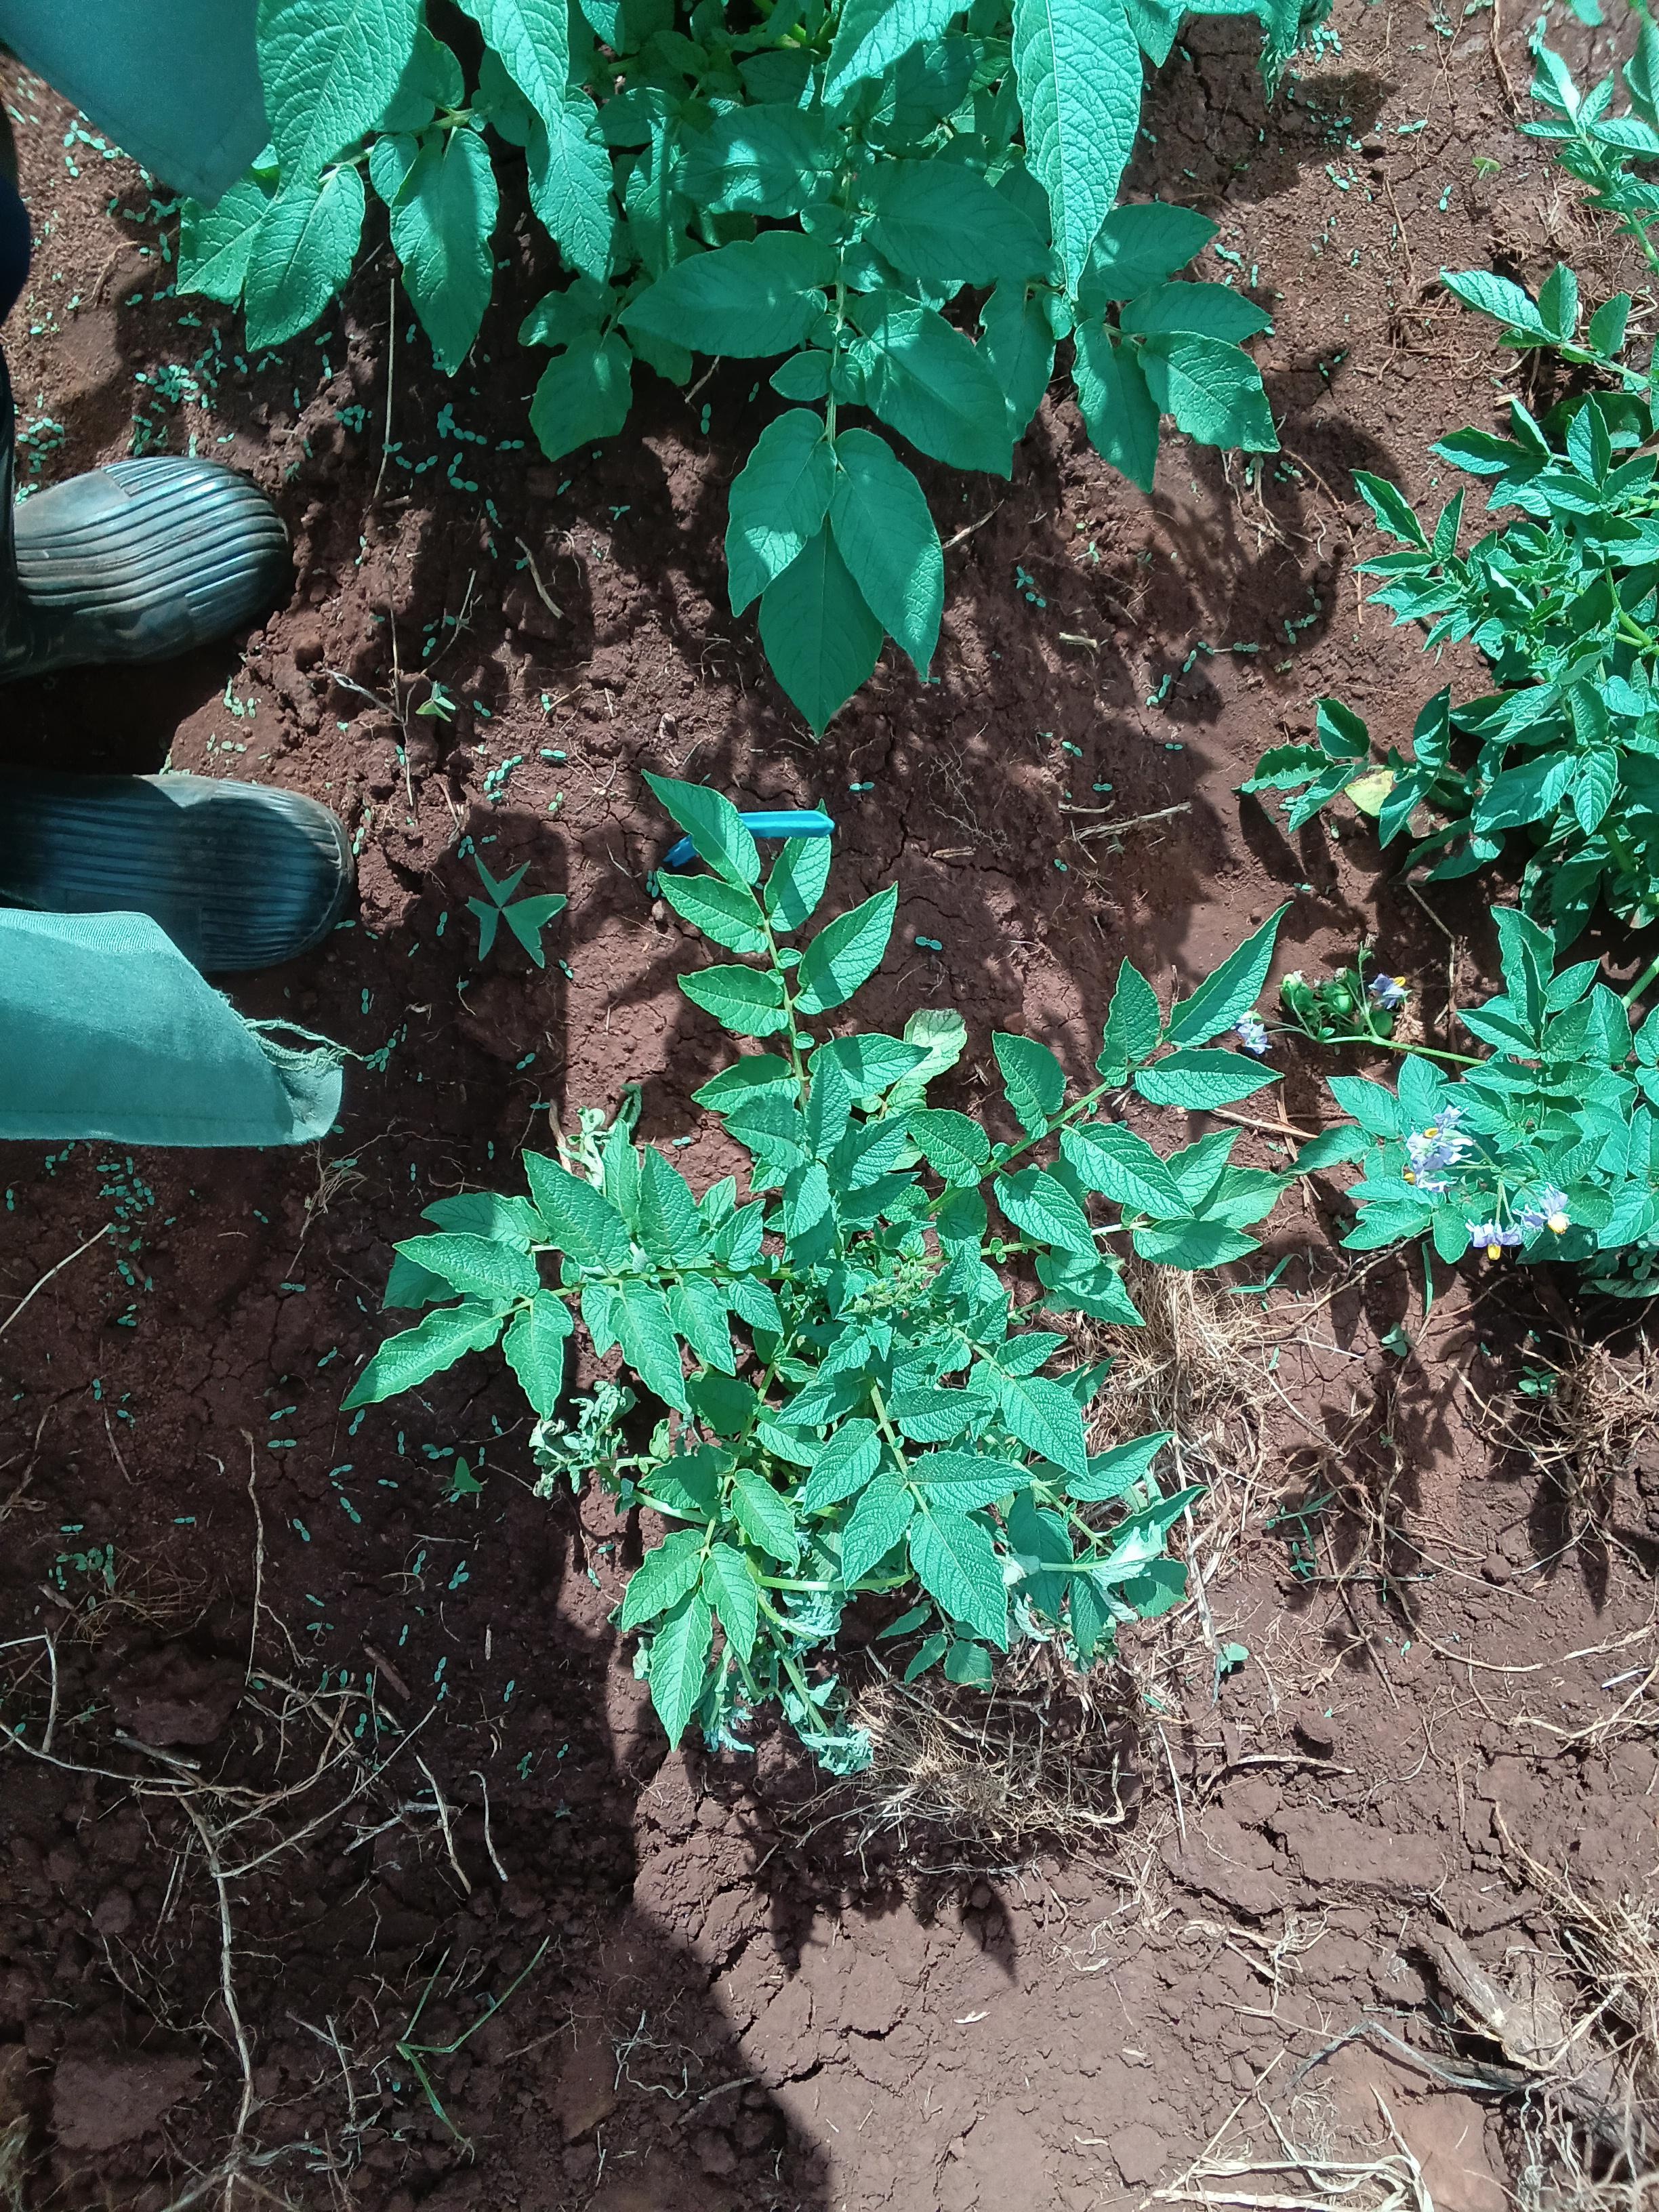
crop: potato
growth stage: flowering
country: Kenya
